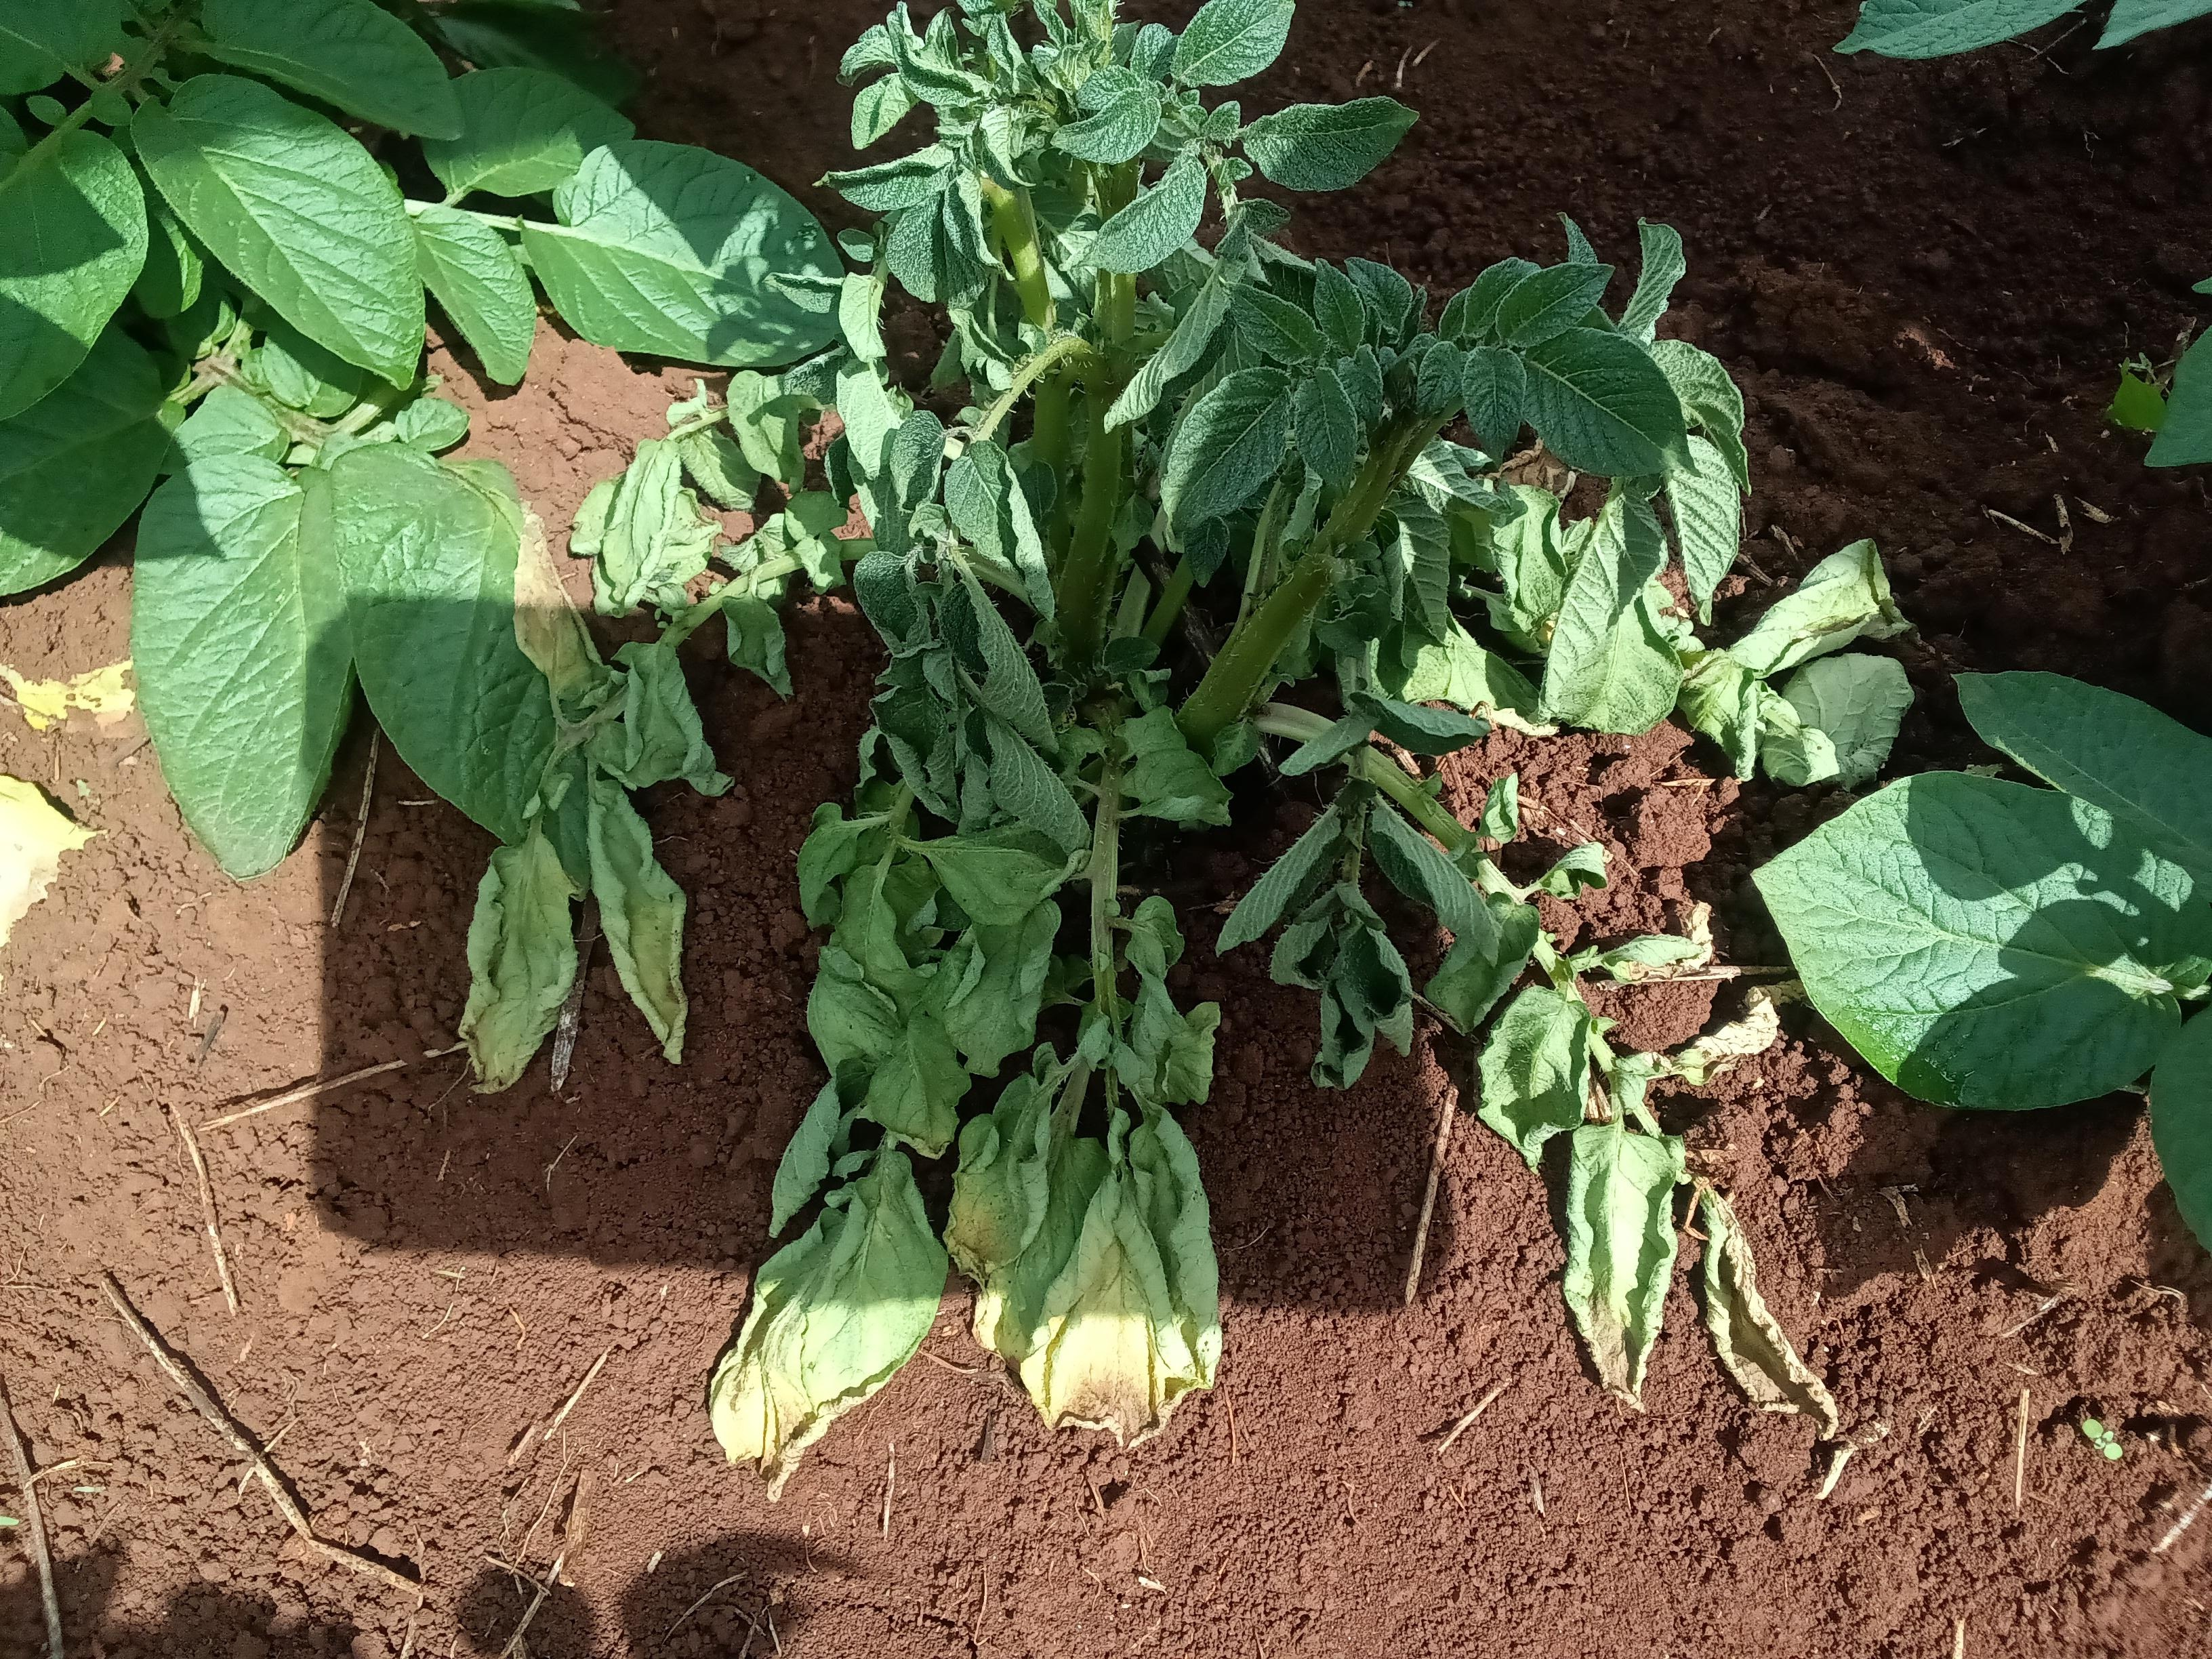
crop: potato
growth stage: vegetative
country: Kenya
